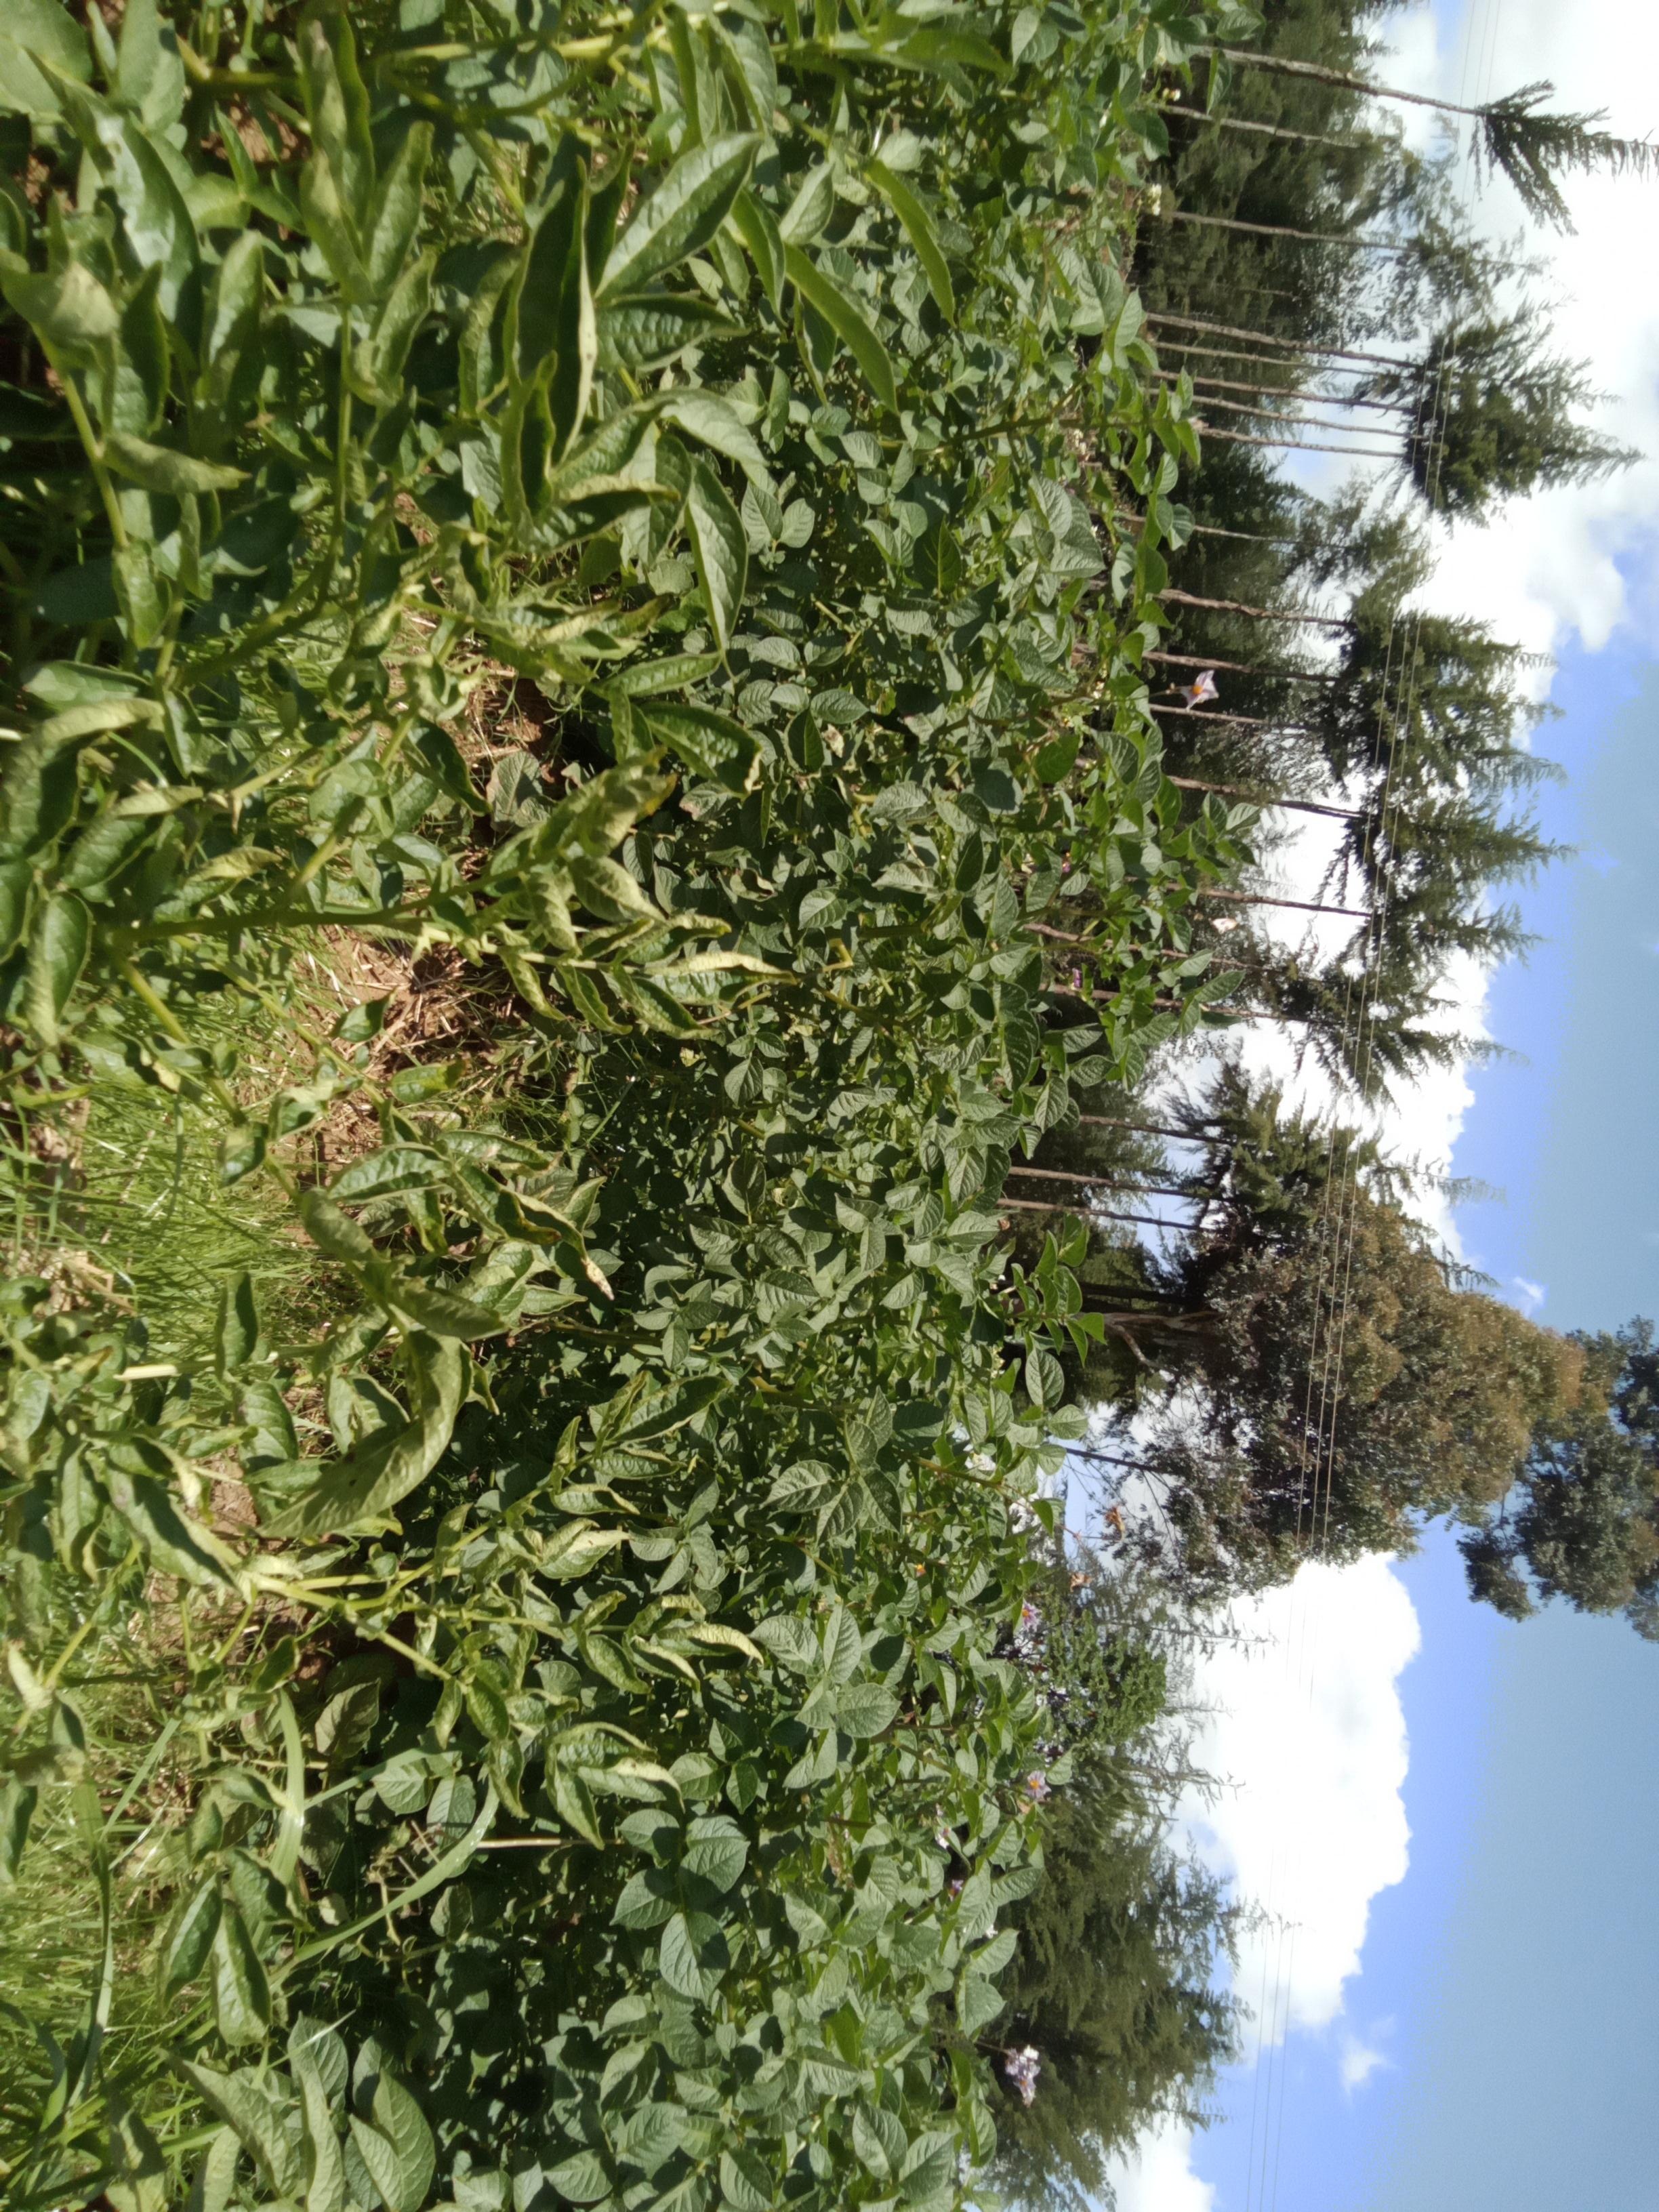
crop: potato
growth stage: vegetative
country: Kenya
